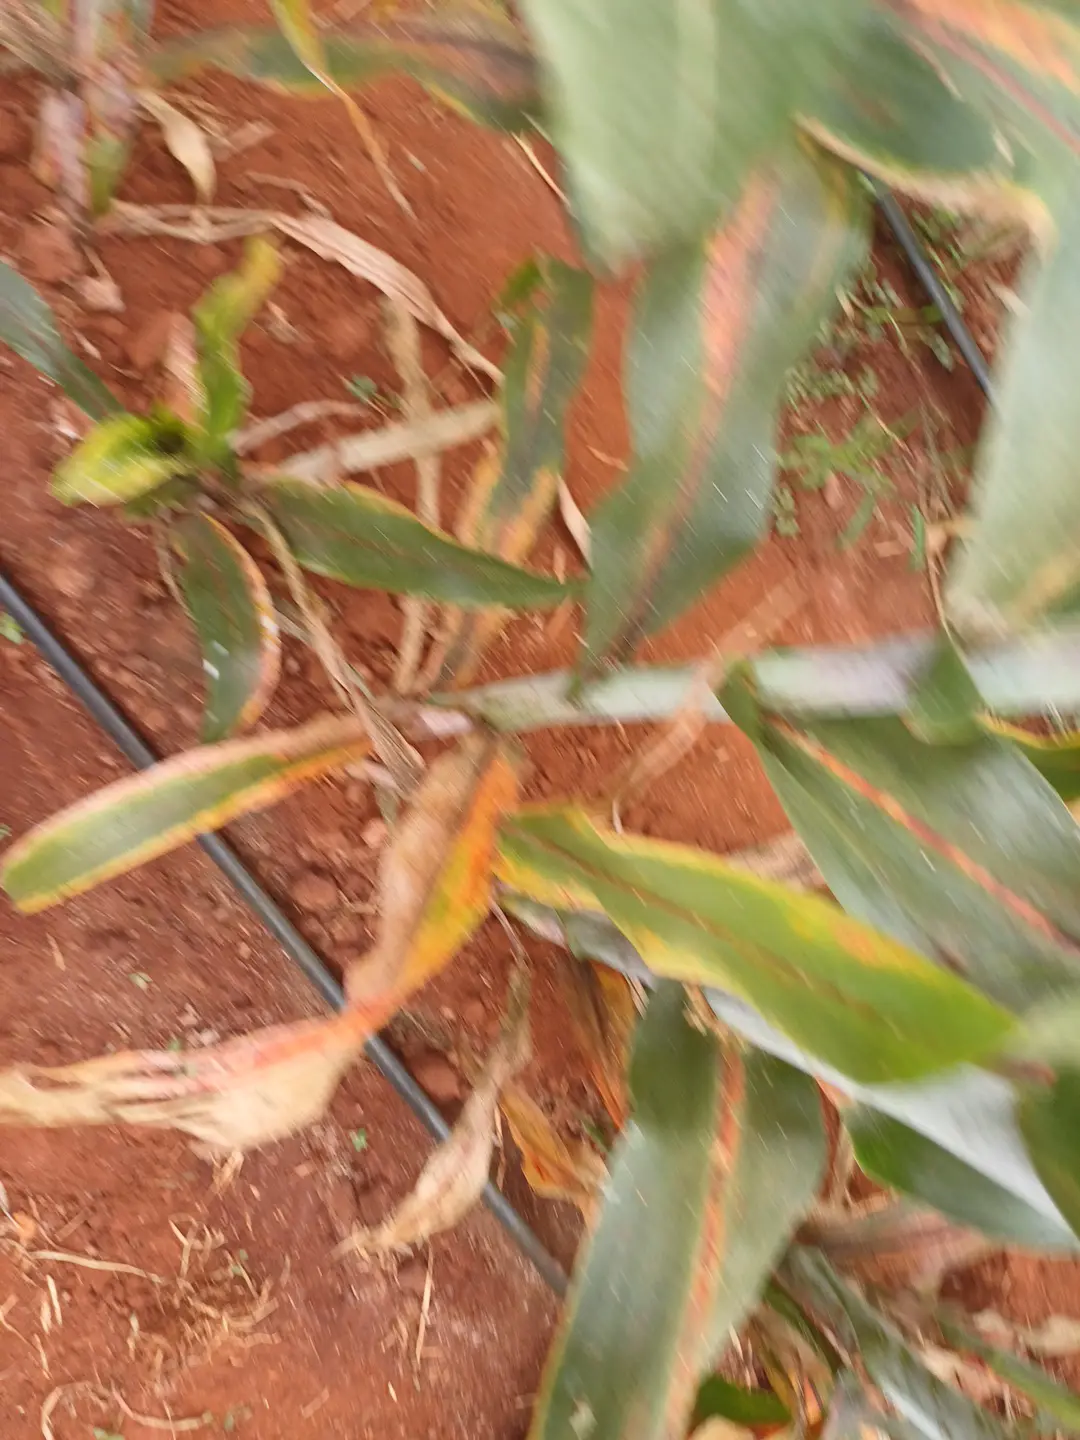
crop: sorghum
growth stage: filling grain
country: Kenya
